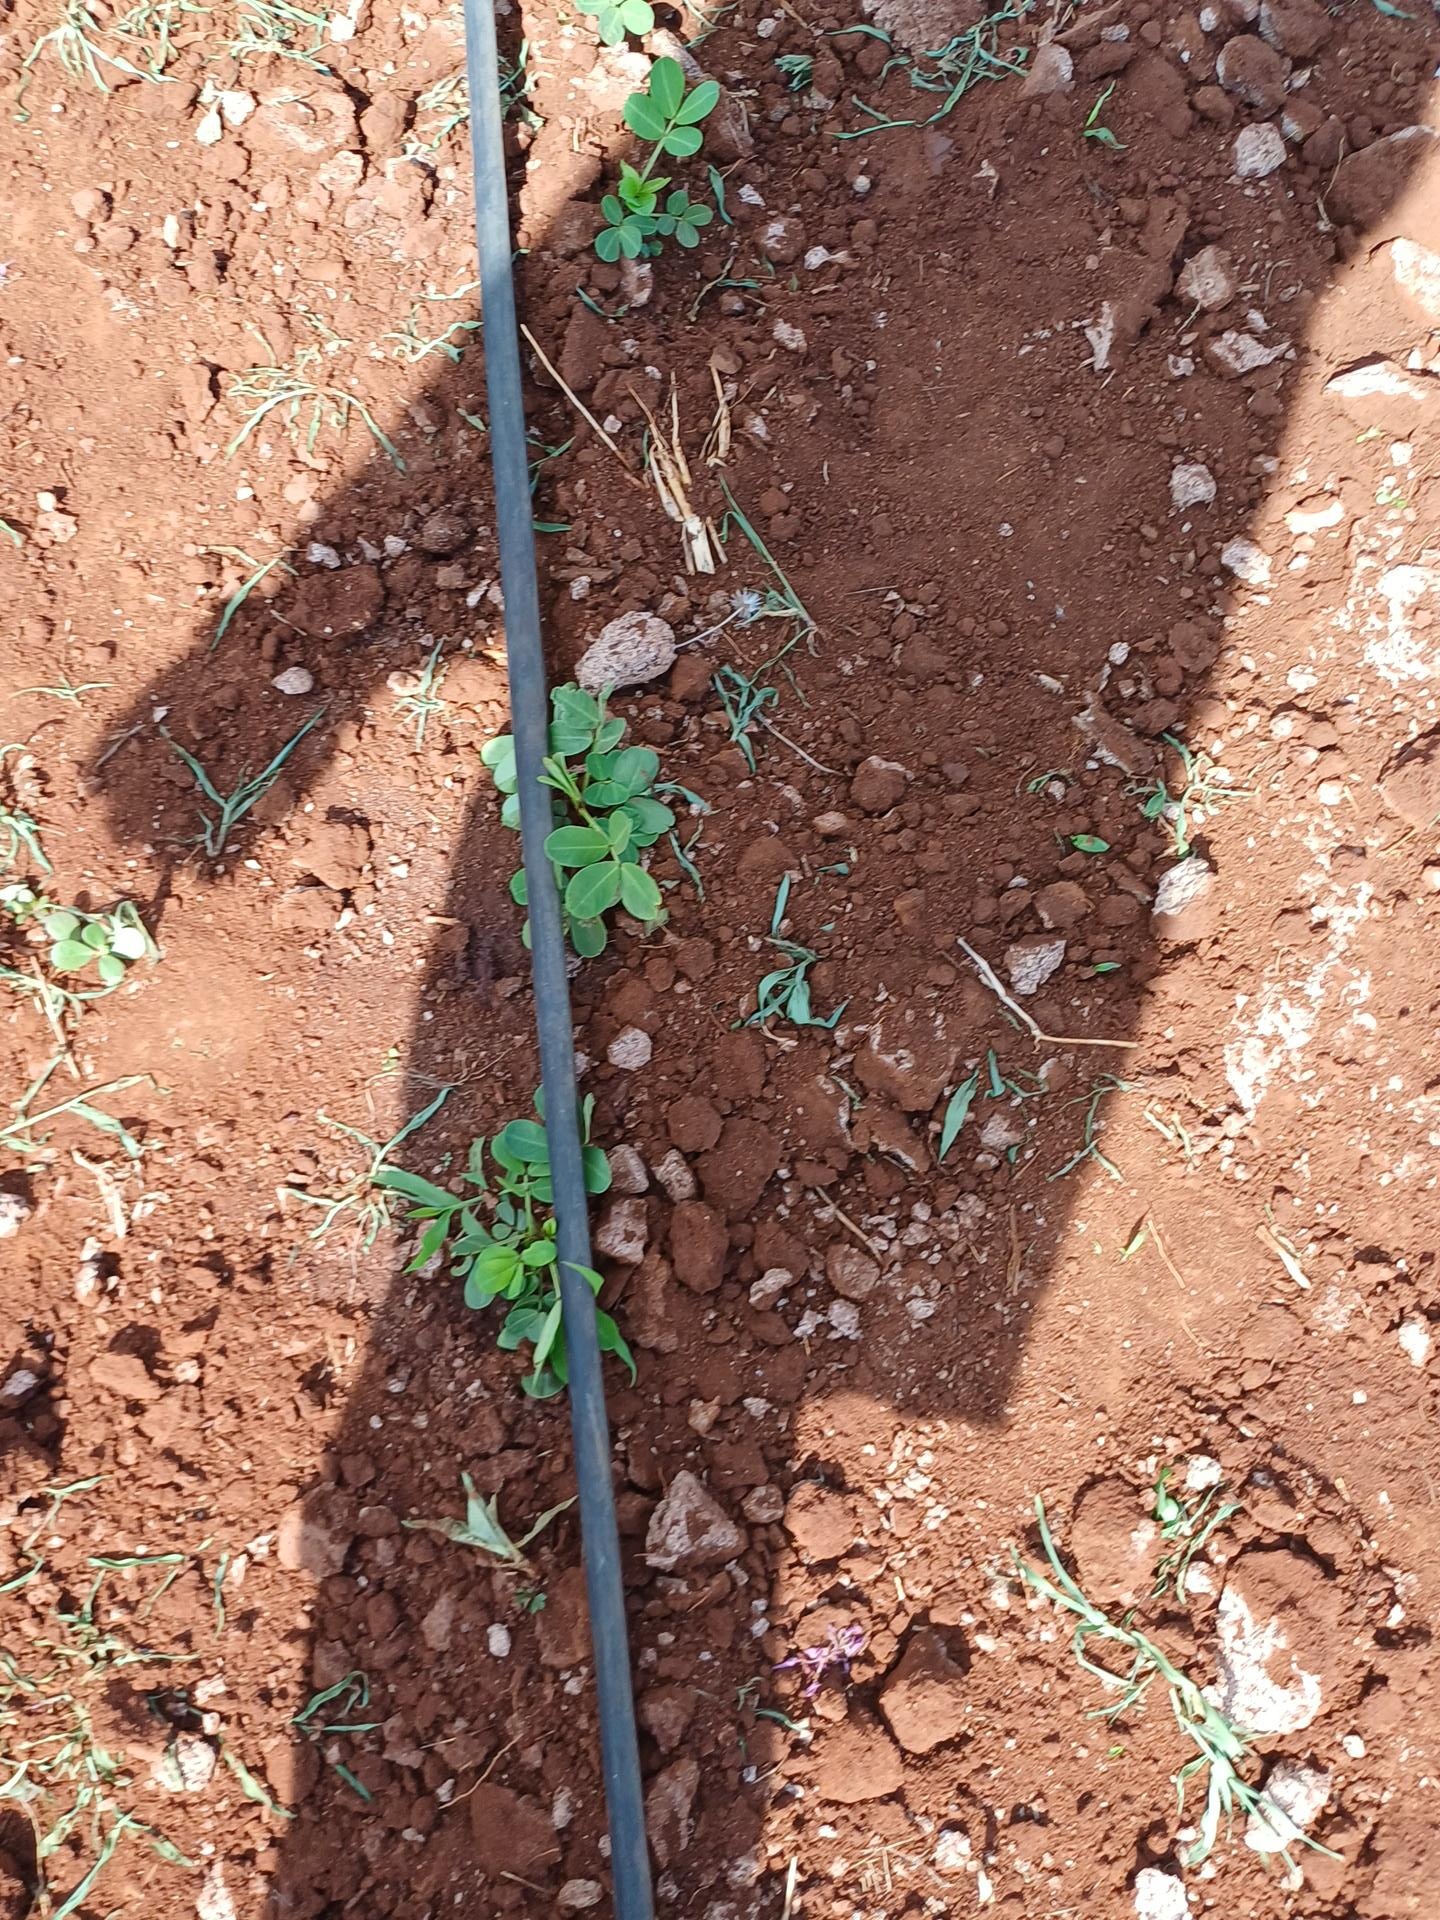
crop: groundnut
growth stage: vegetative
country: Kenya
